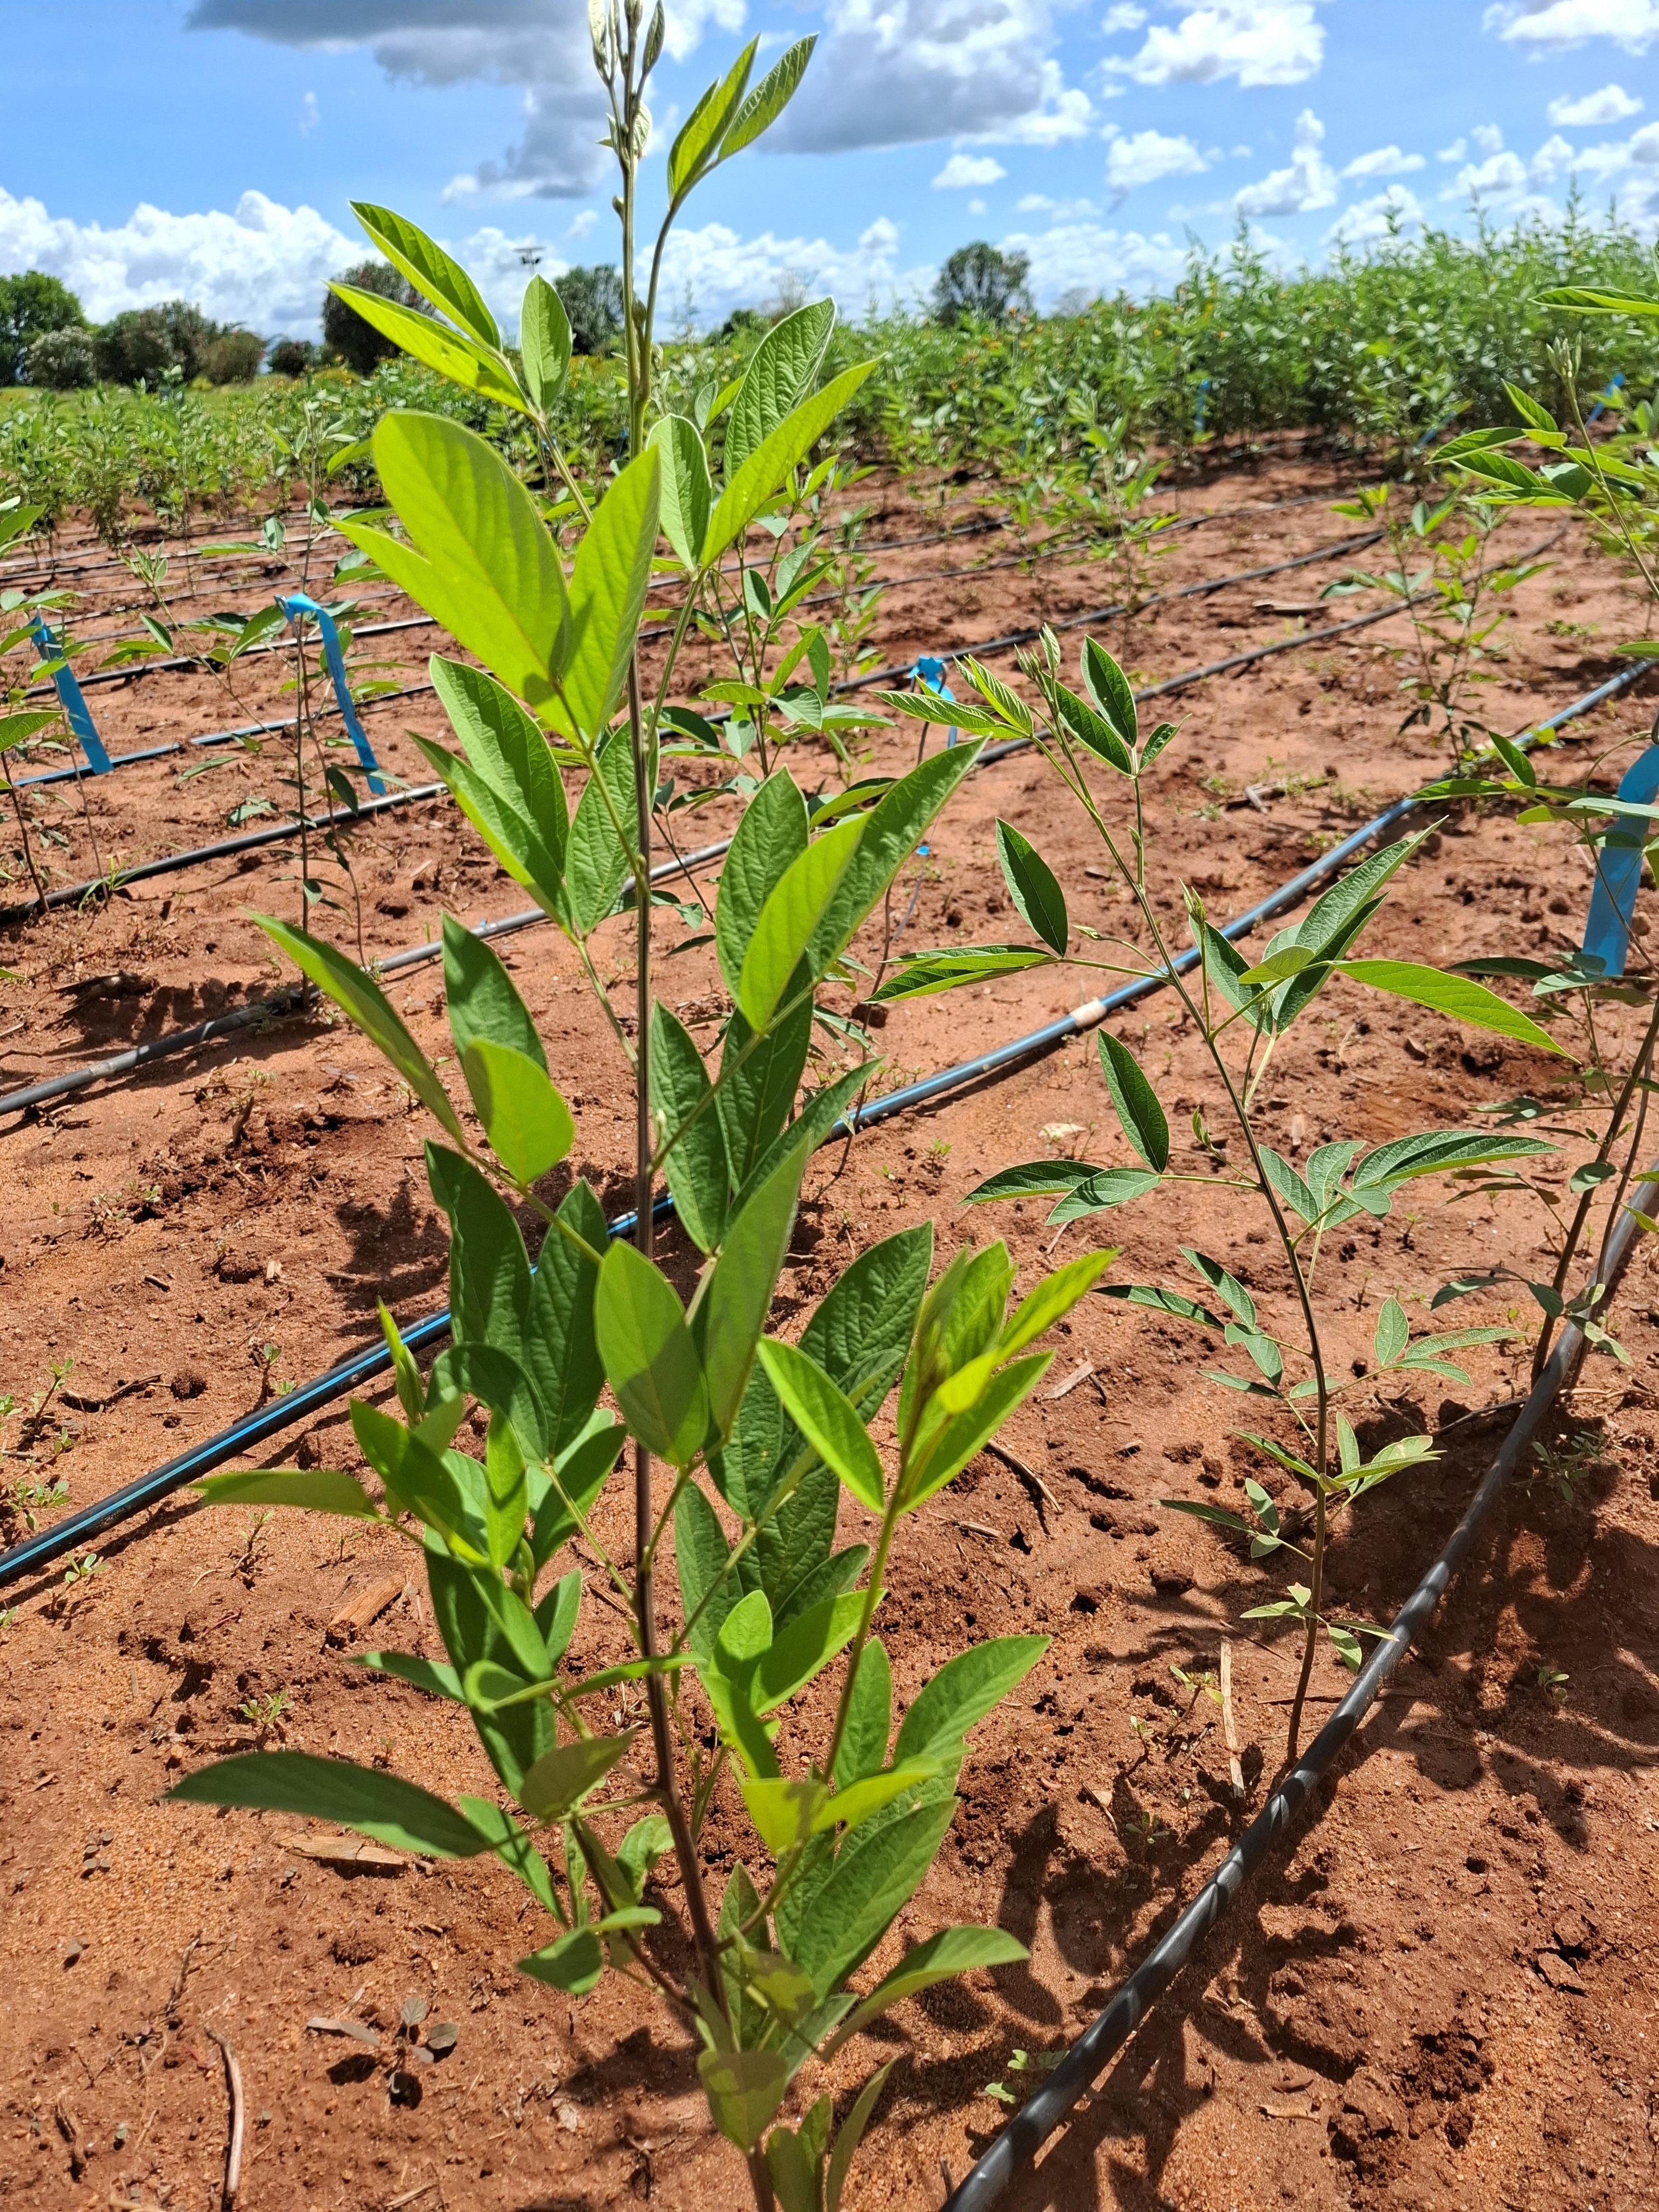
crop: pigeonpea
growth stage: vegetative
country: Kenya
